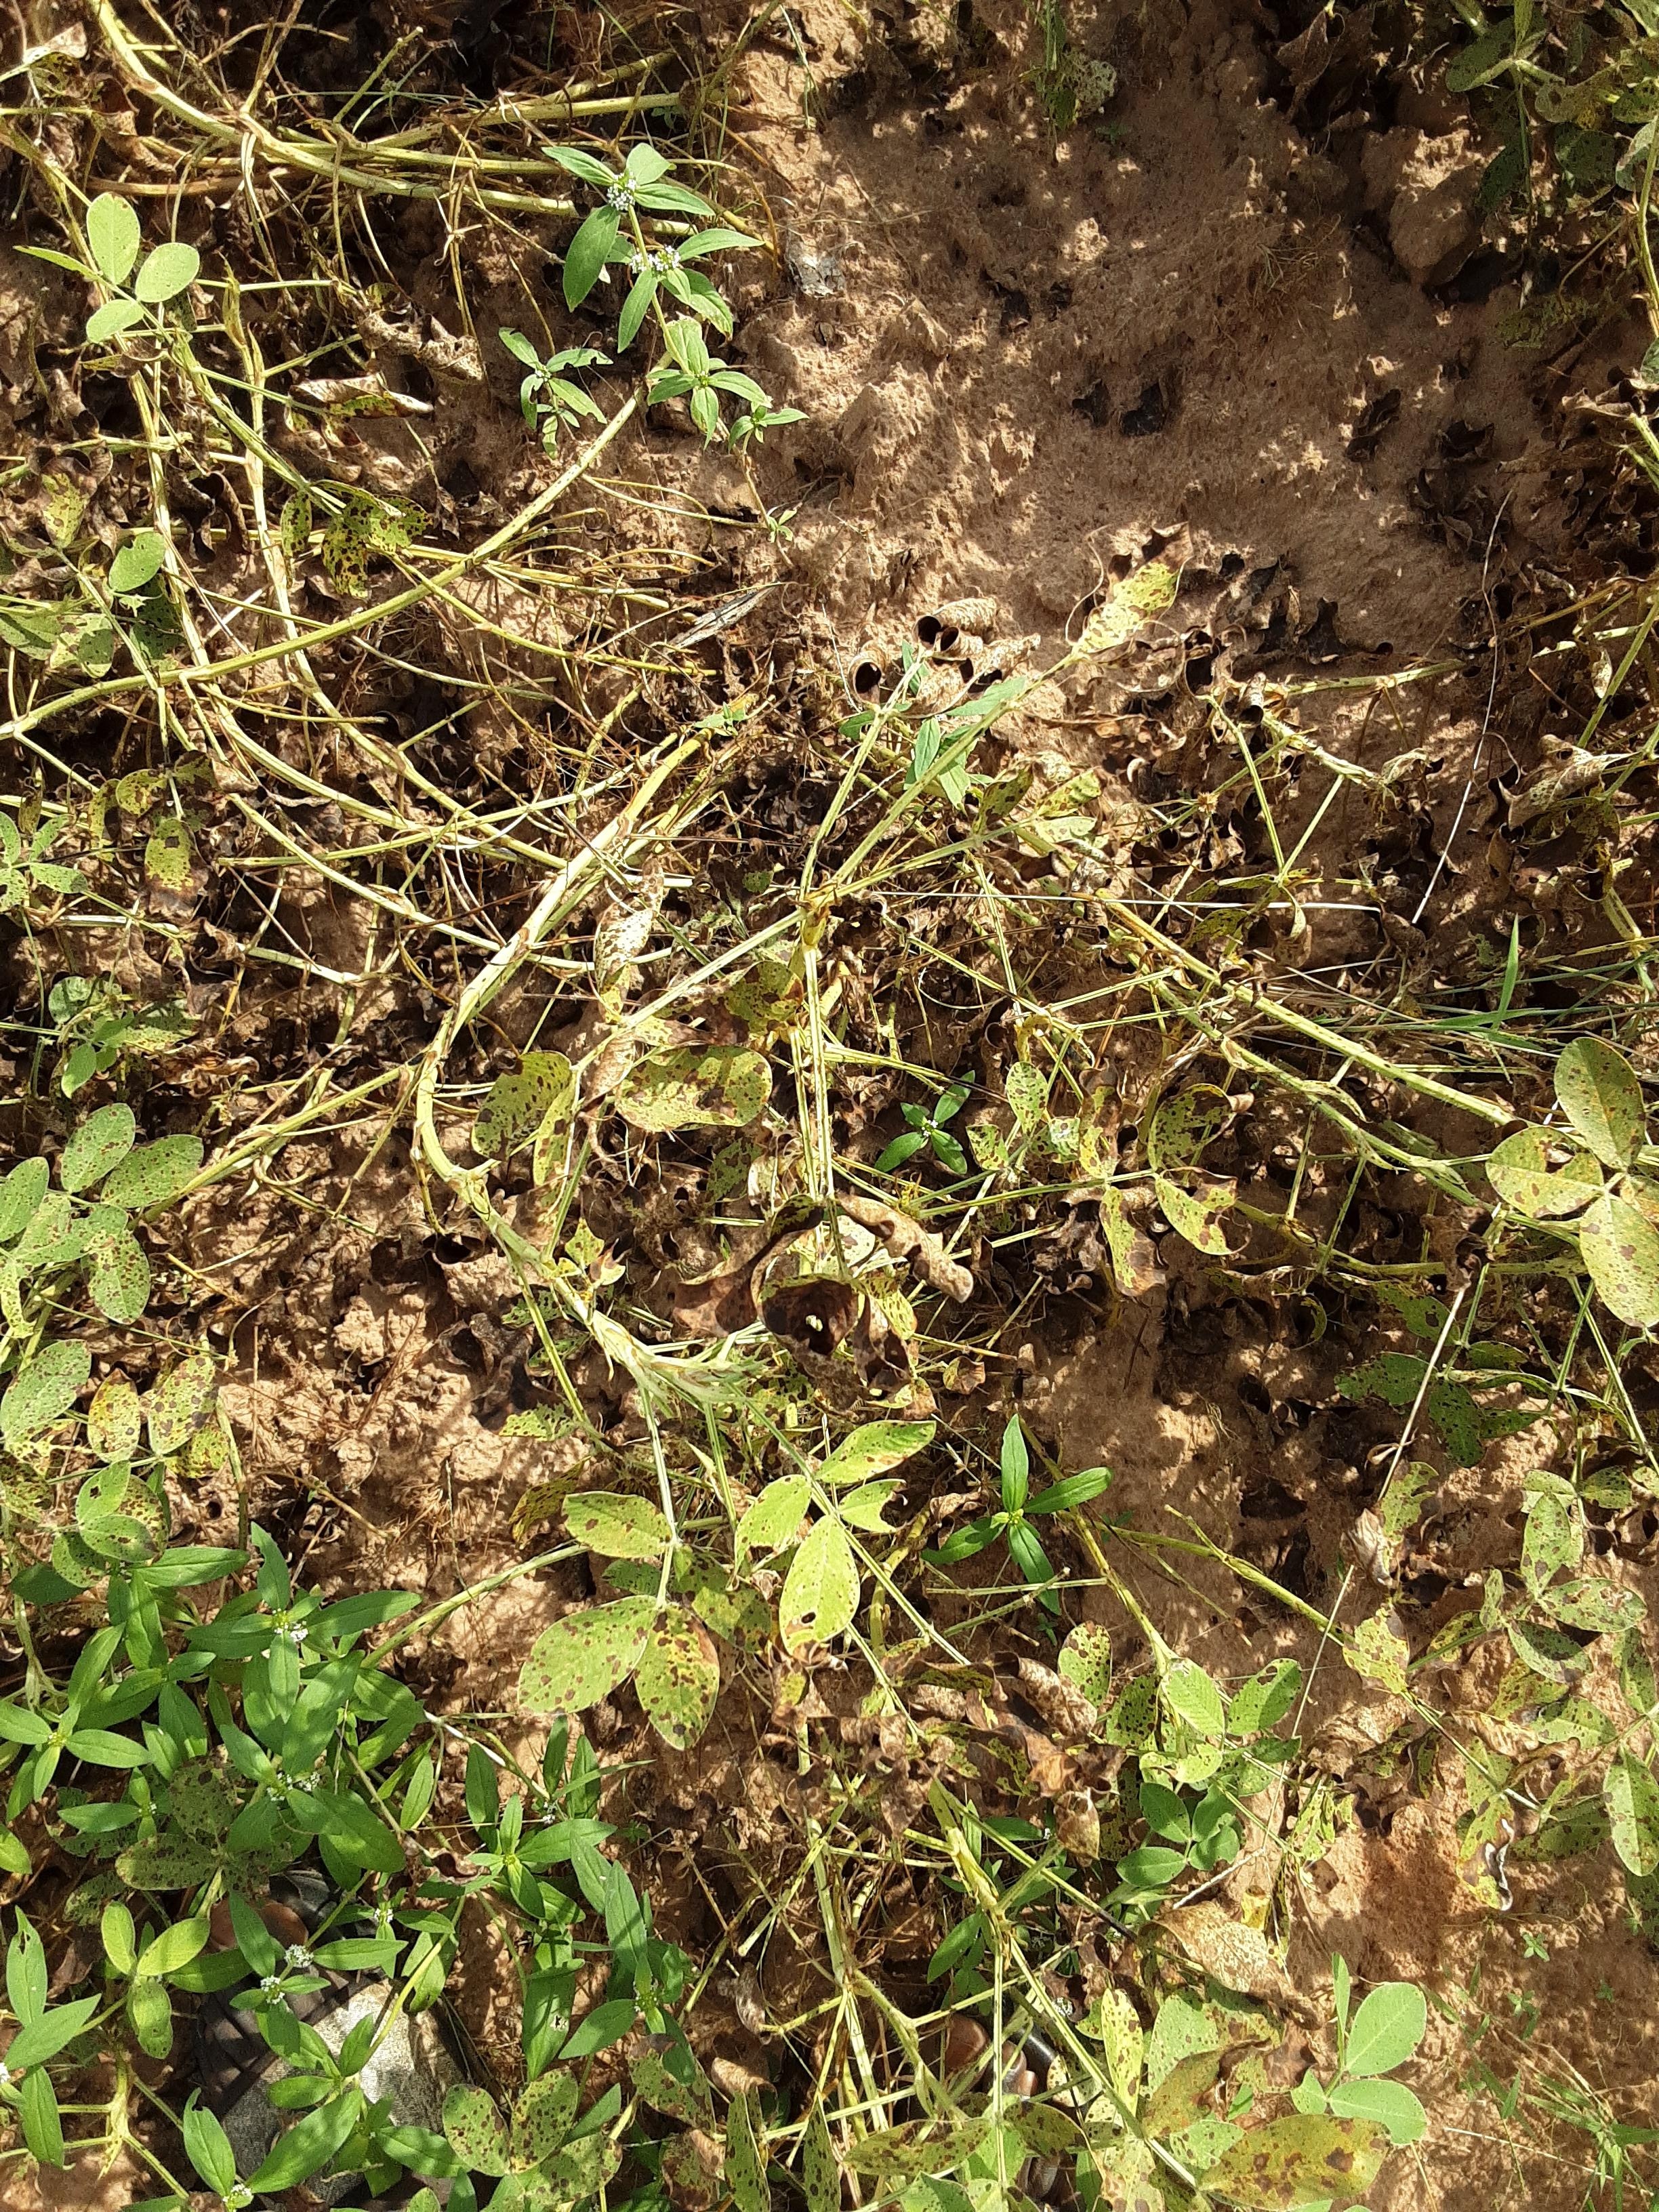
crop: groundnut
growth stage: flowering
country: Senegal
